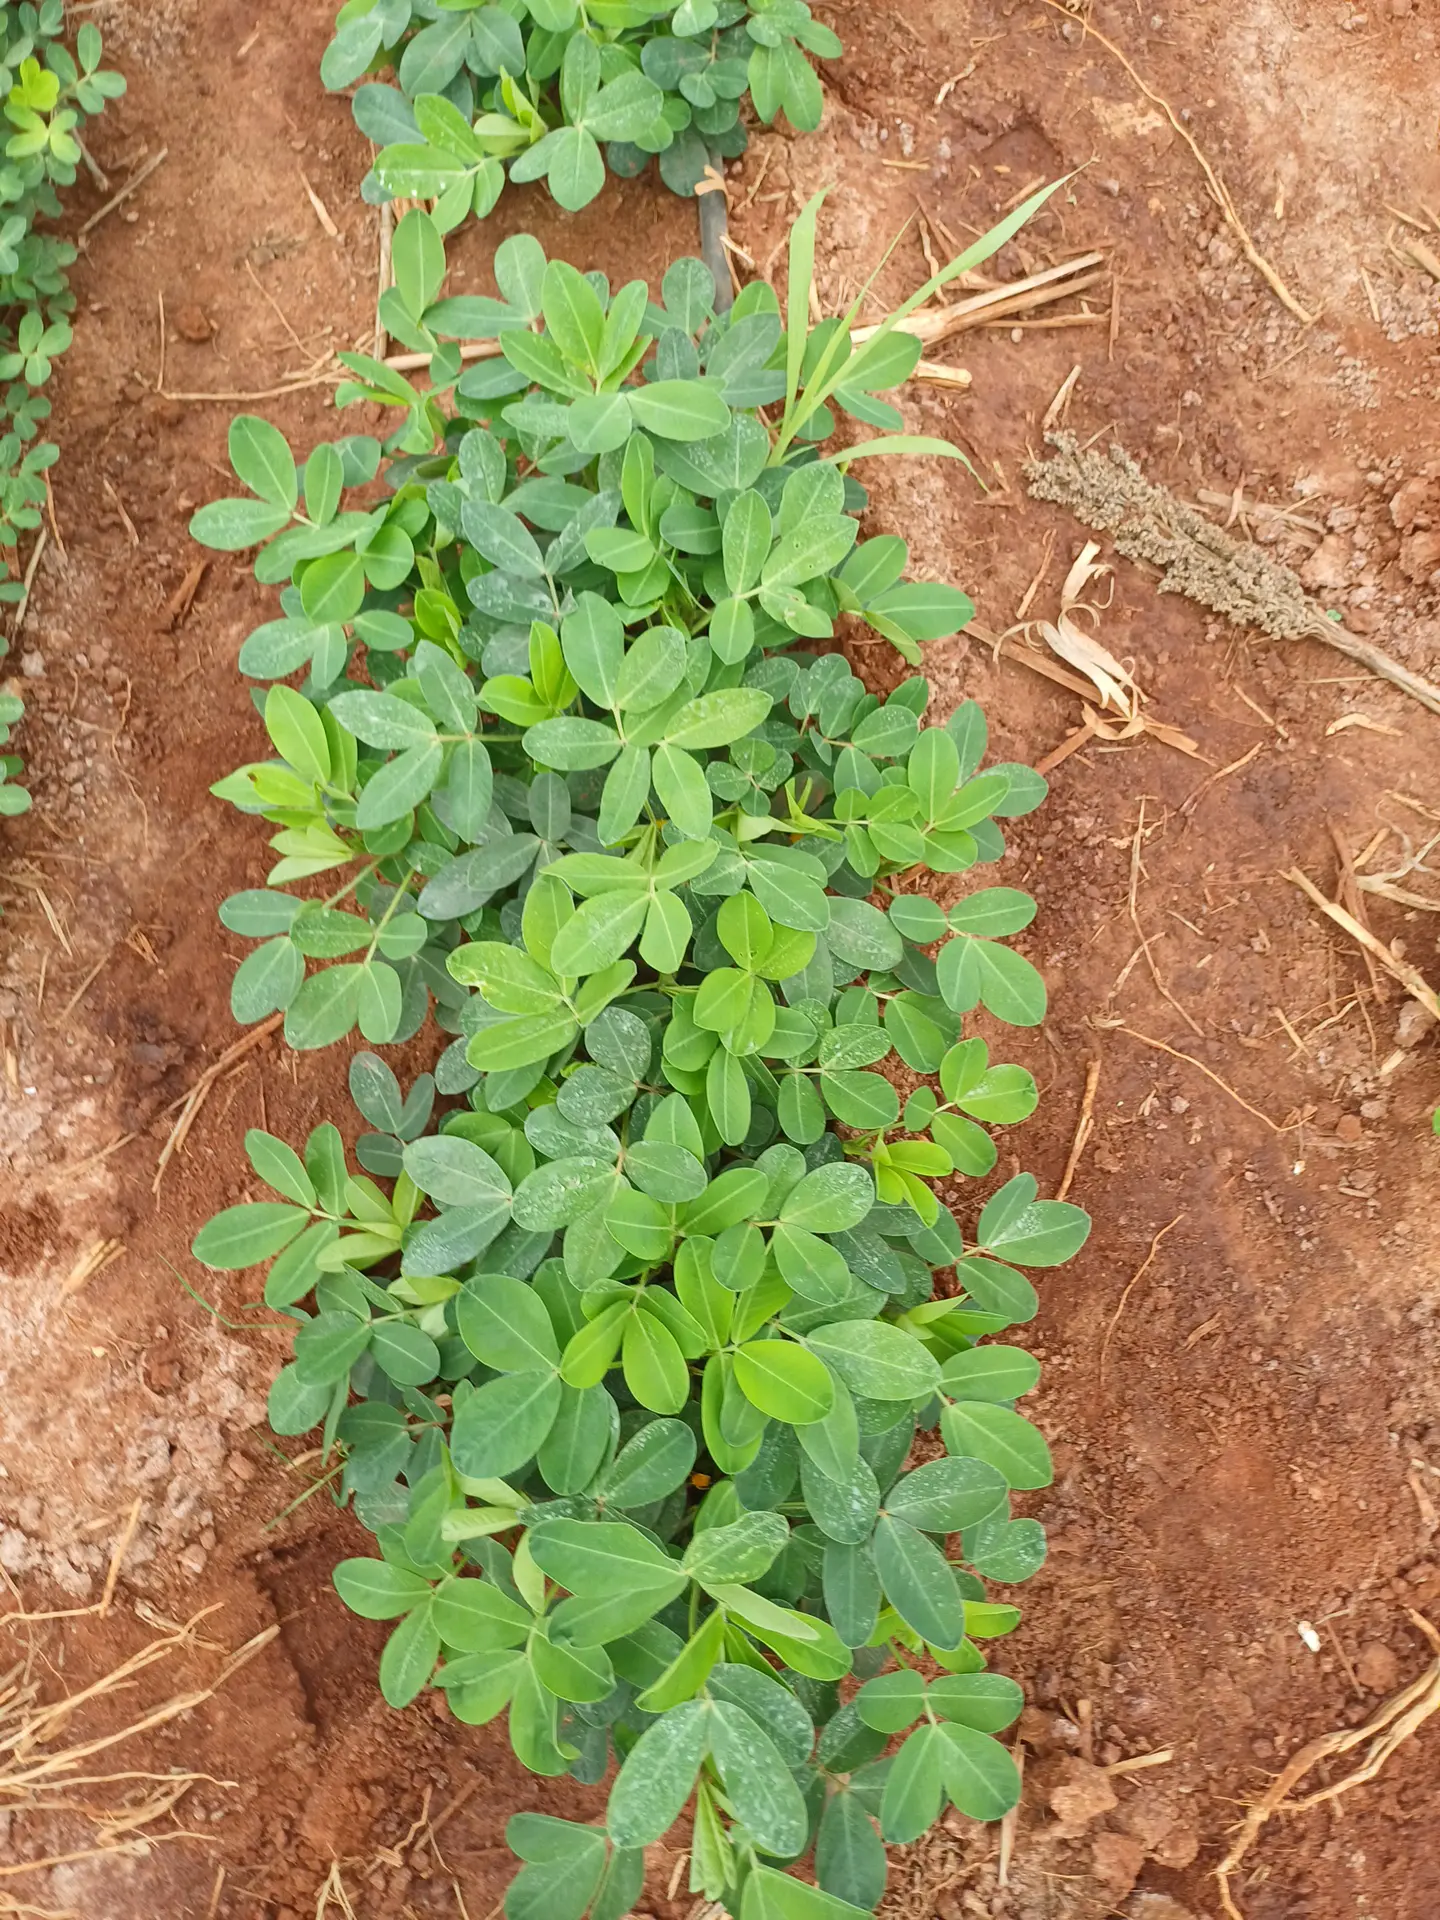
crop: groundnut
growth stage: flowering
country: Kenya
